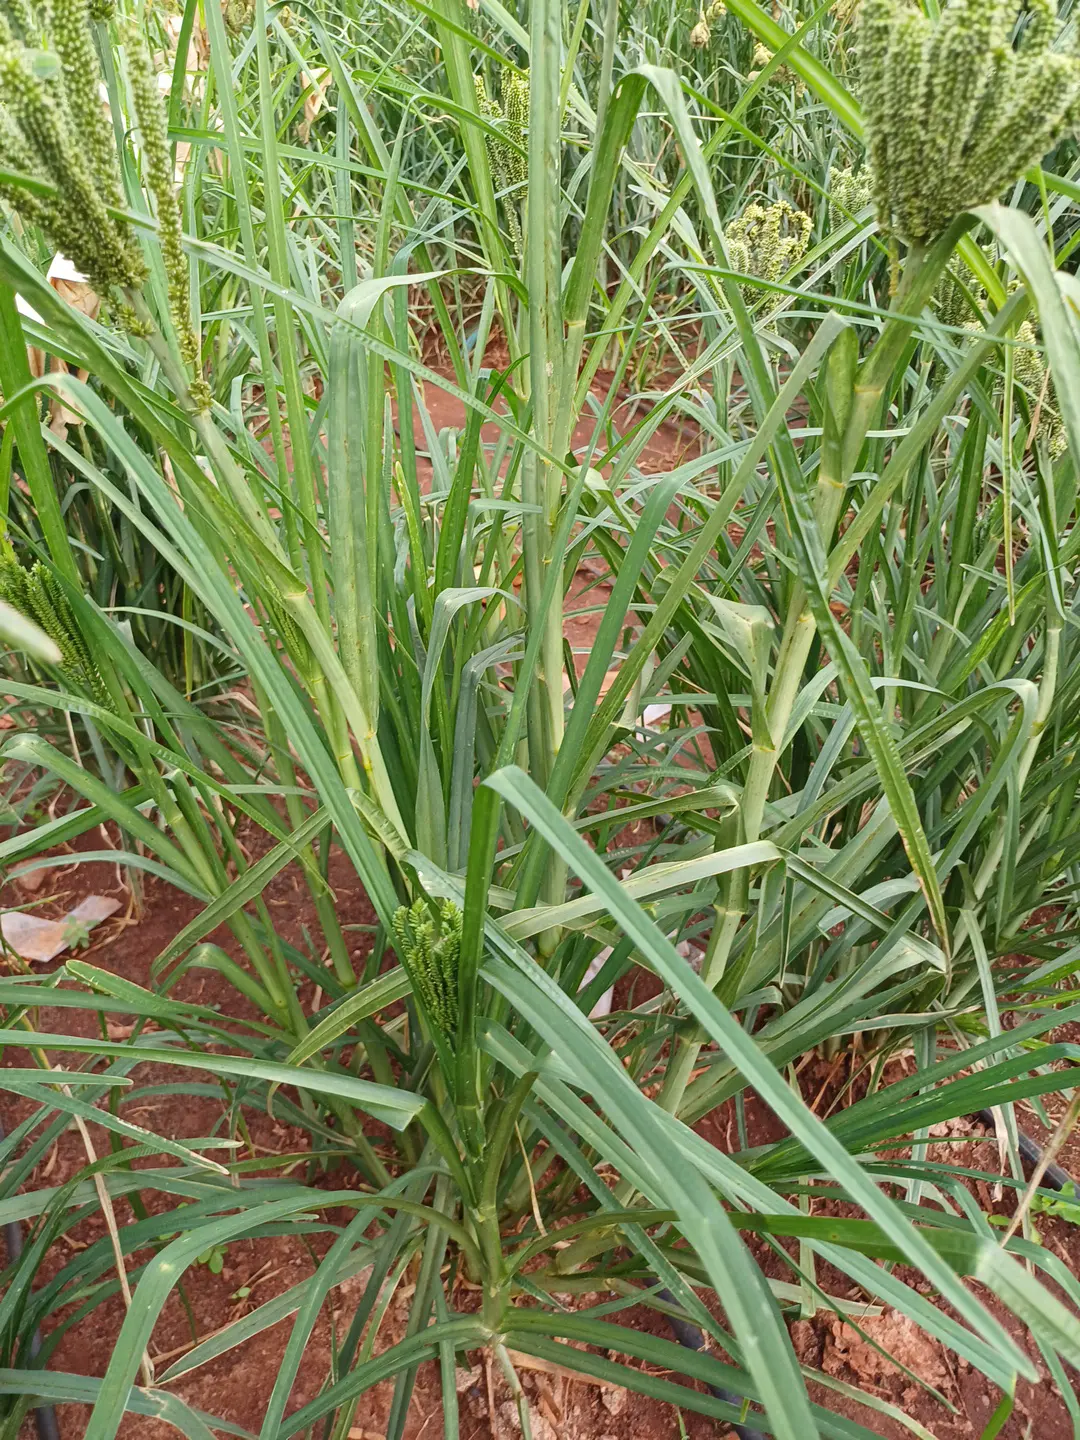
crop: finger millet
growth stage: filling grain
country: Kenya
